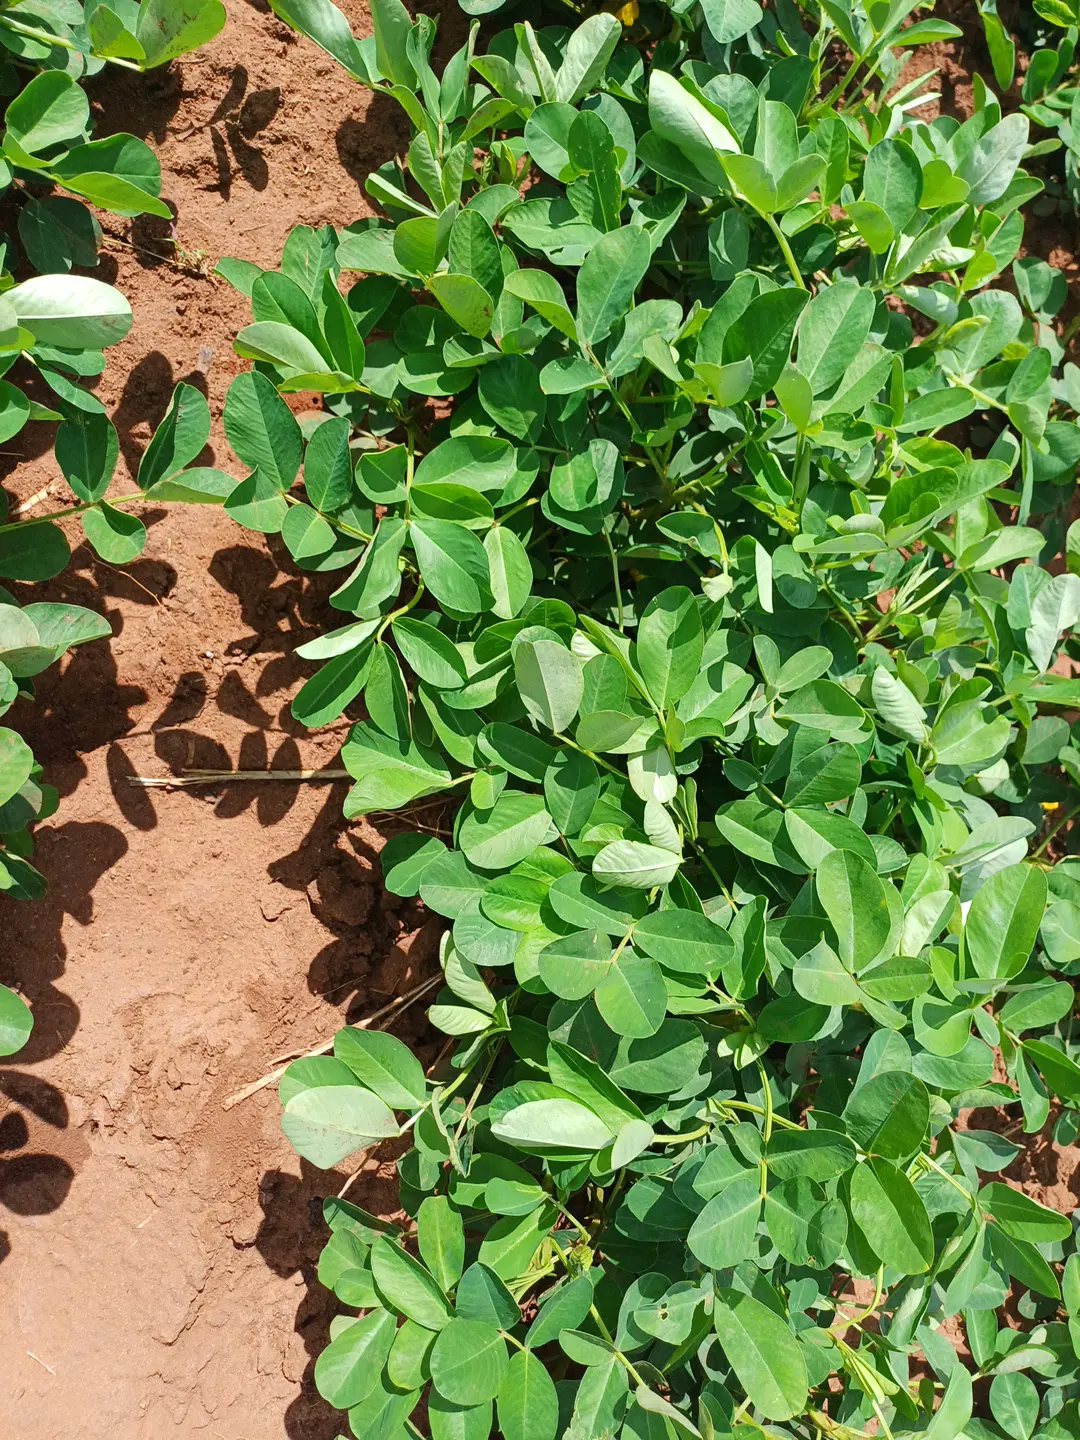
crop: groundnut
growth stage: flowering
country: Kenya
